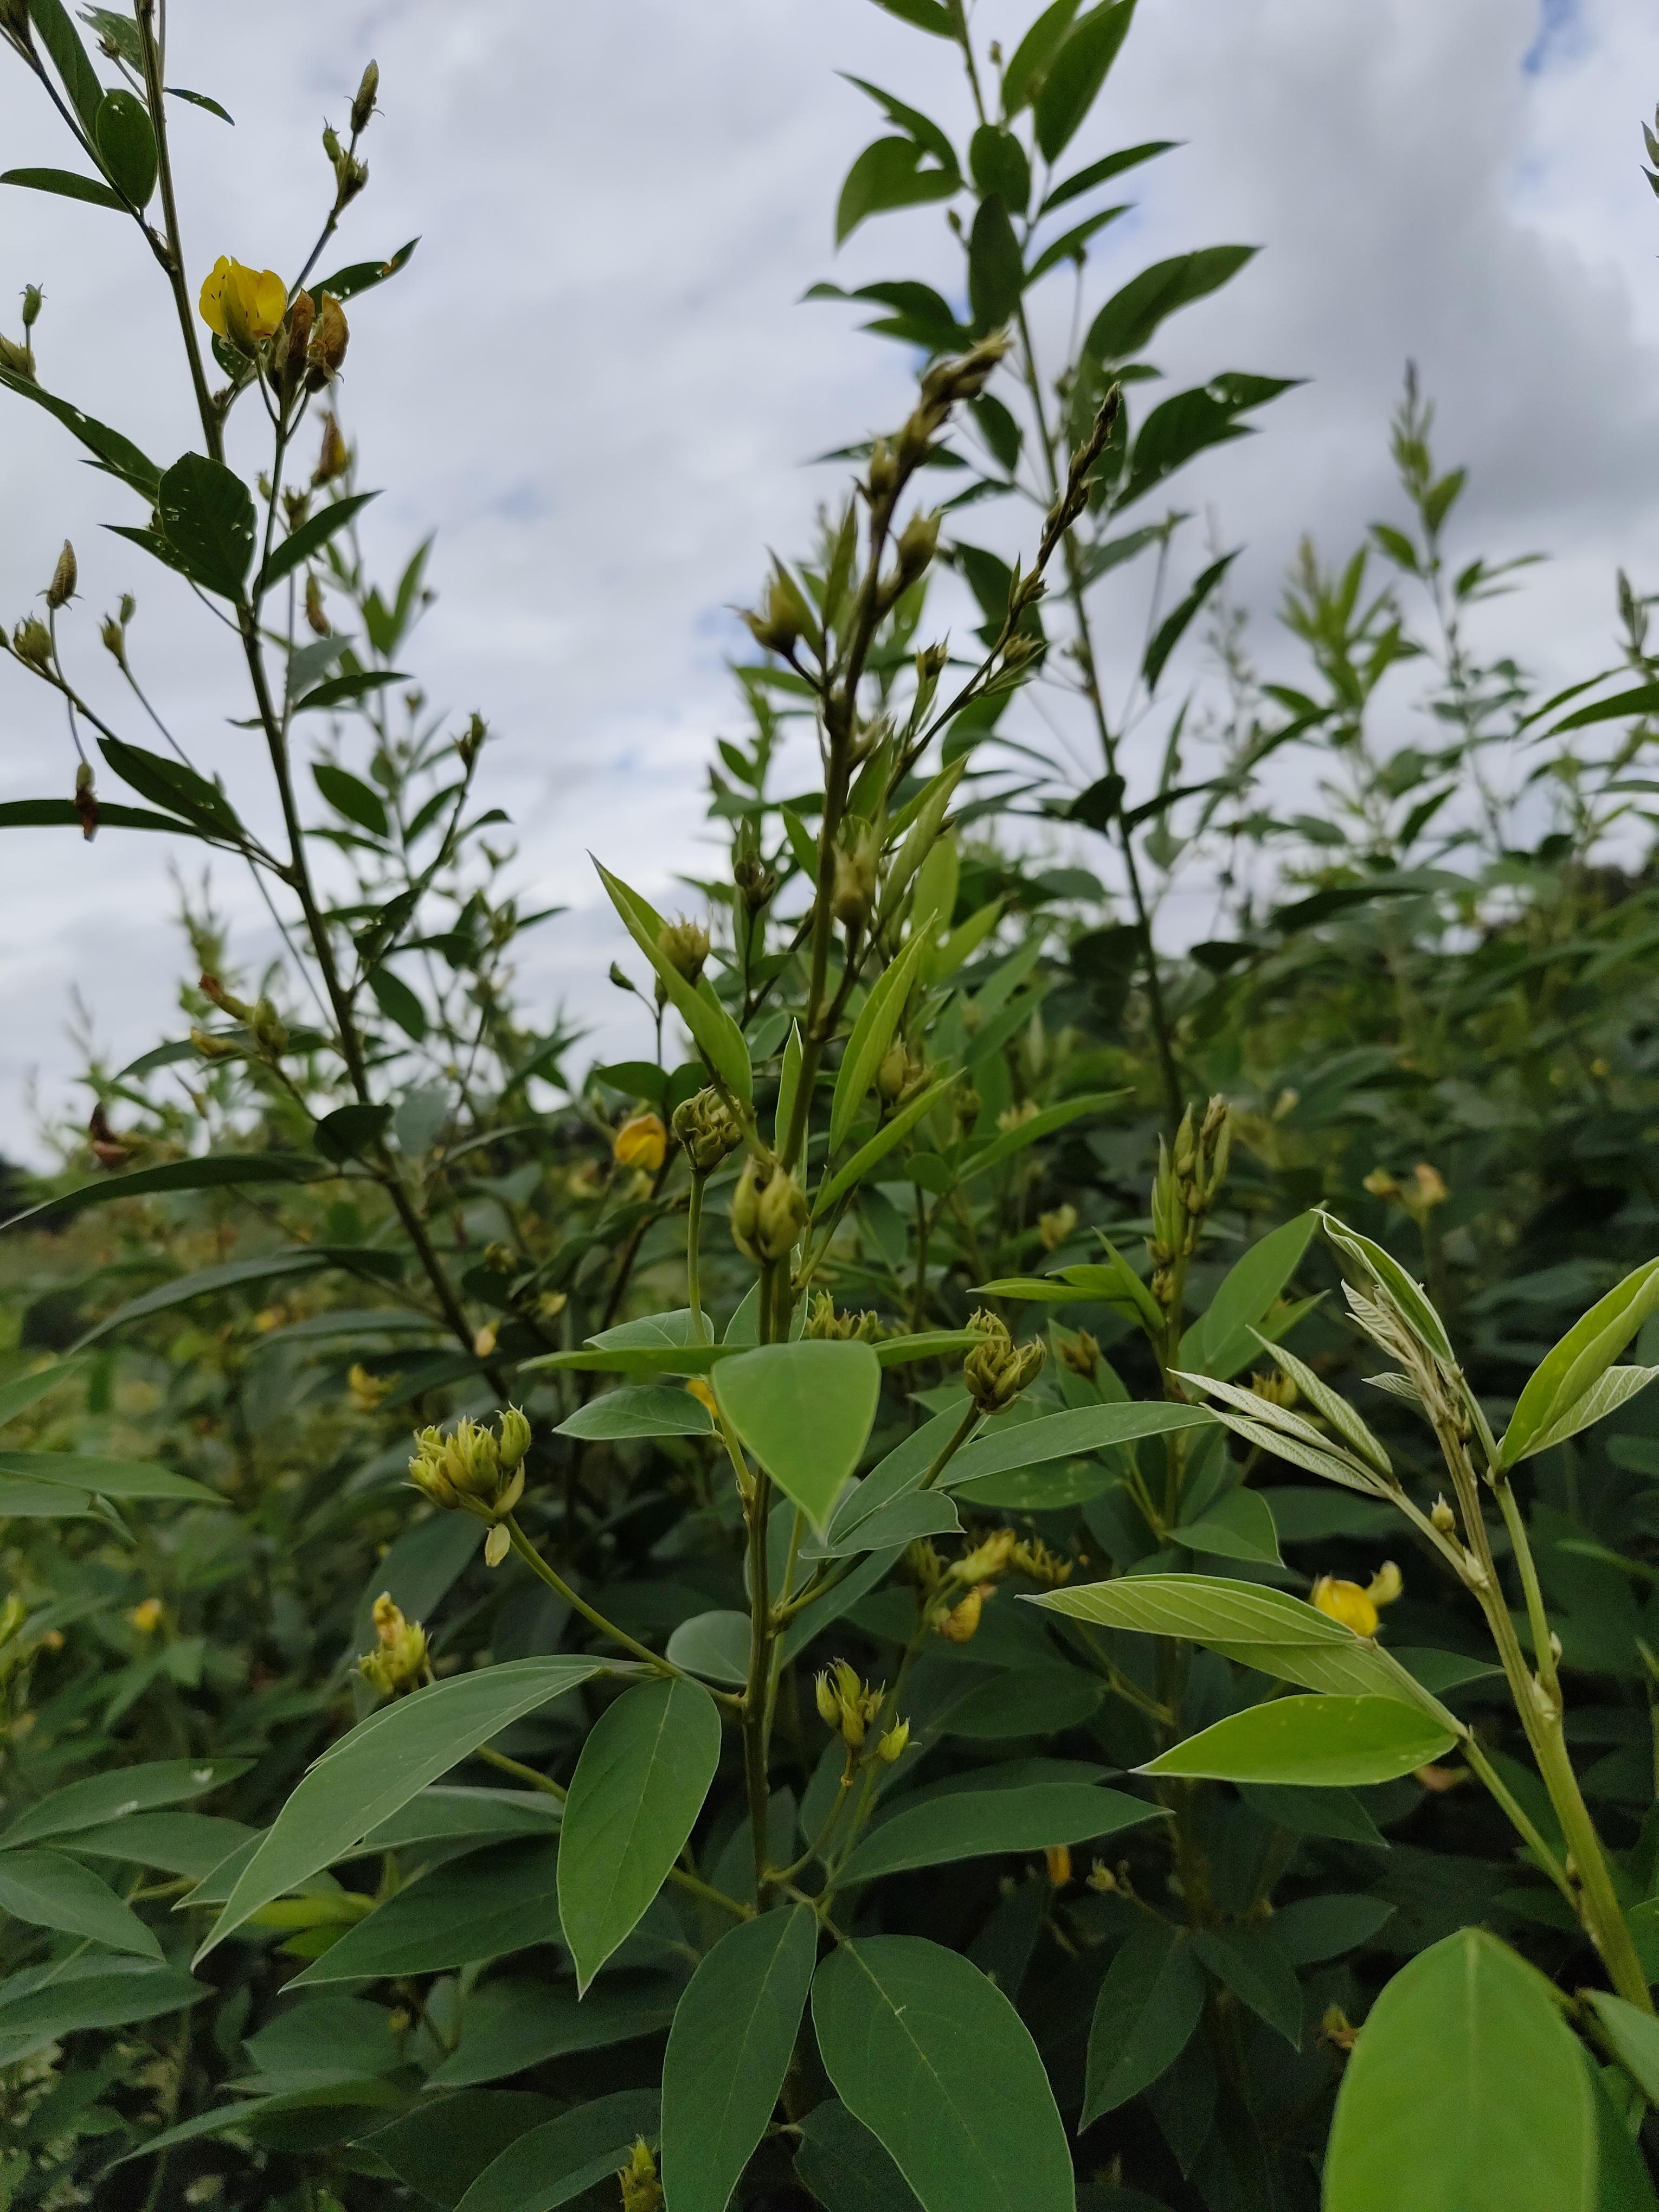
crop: pigeonpea
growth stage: flowering
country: Tanzania
